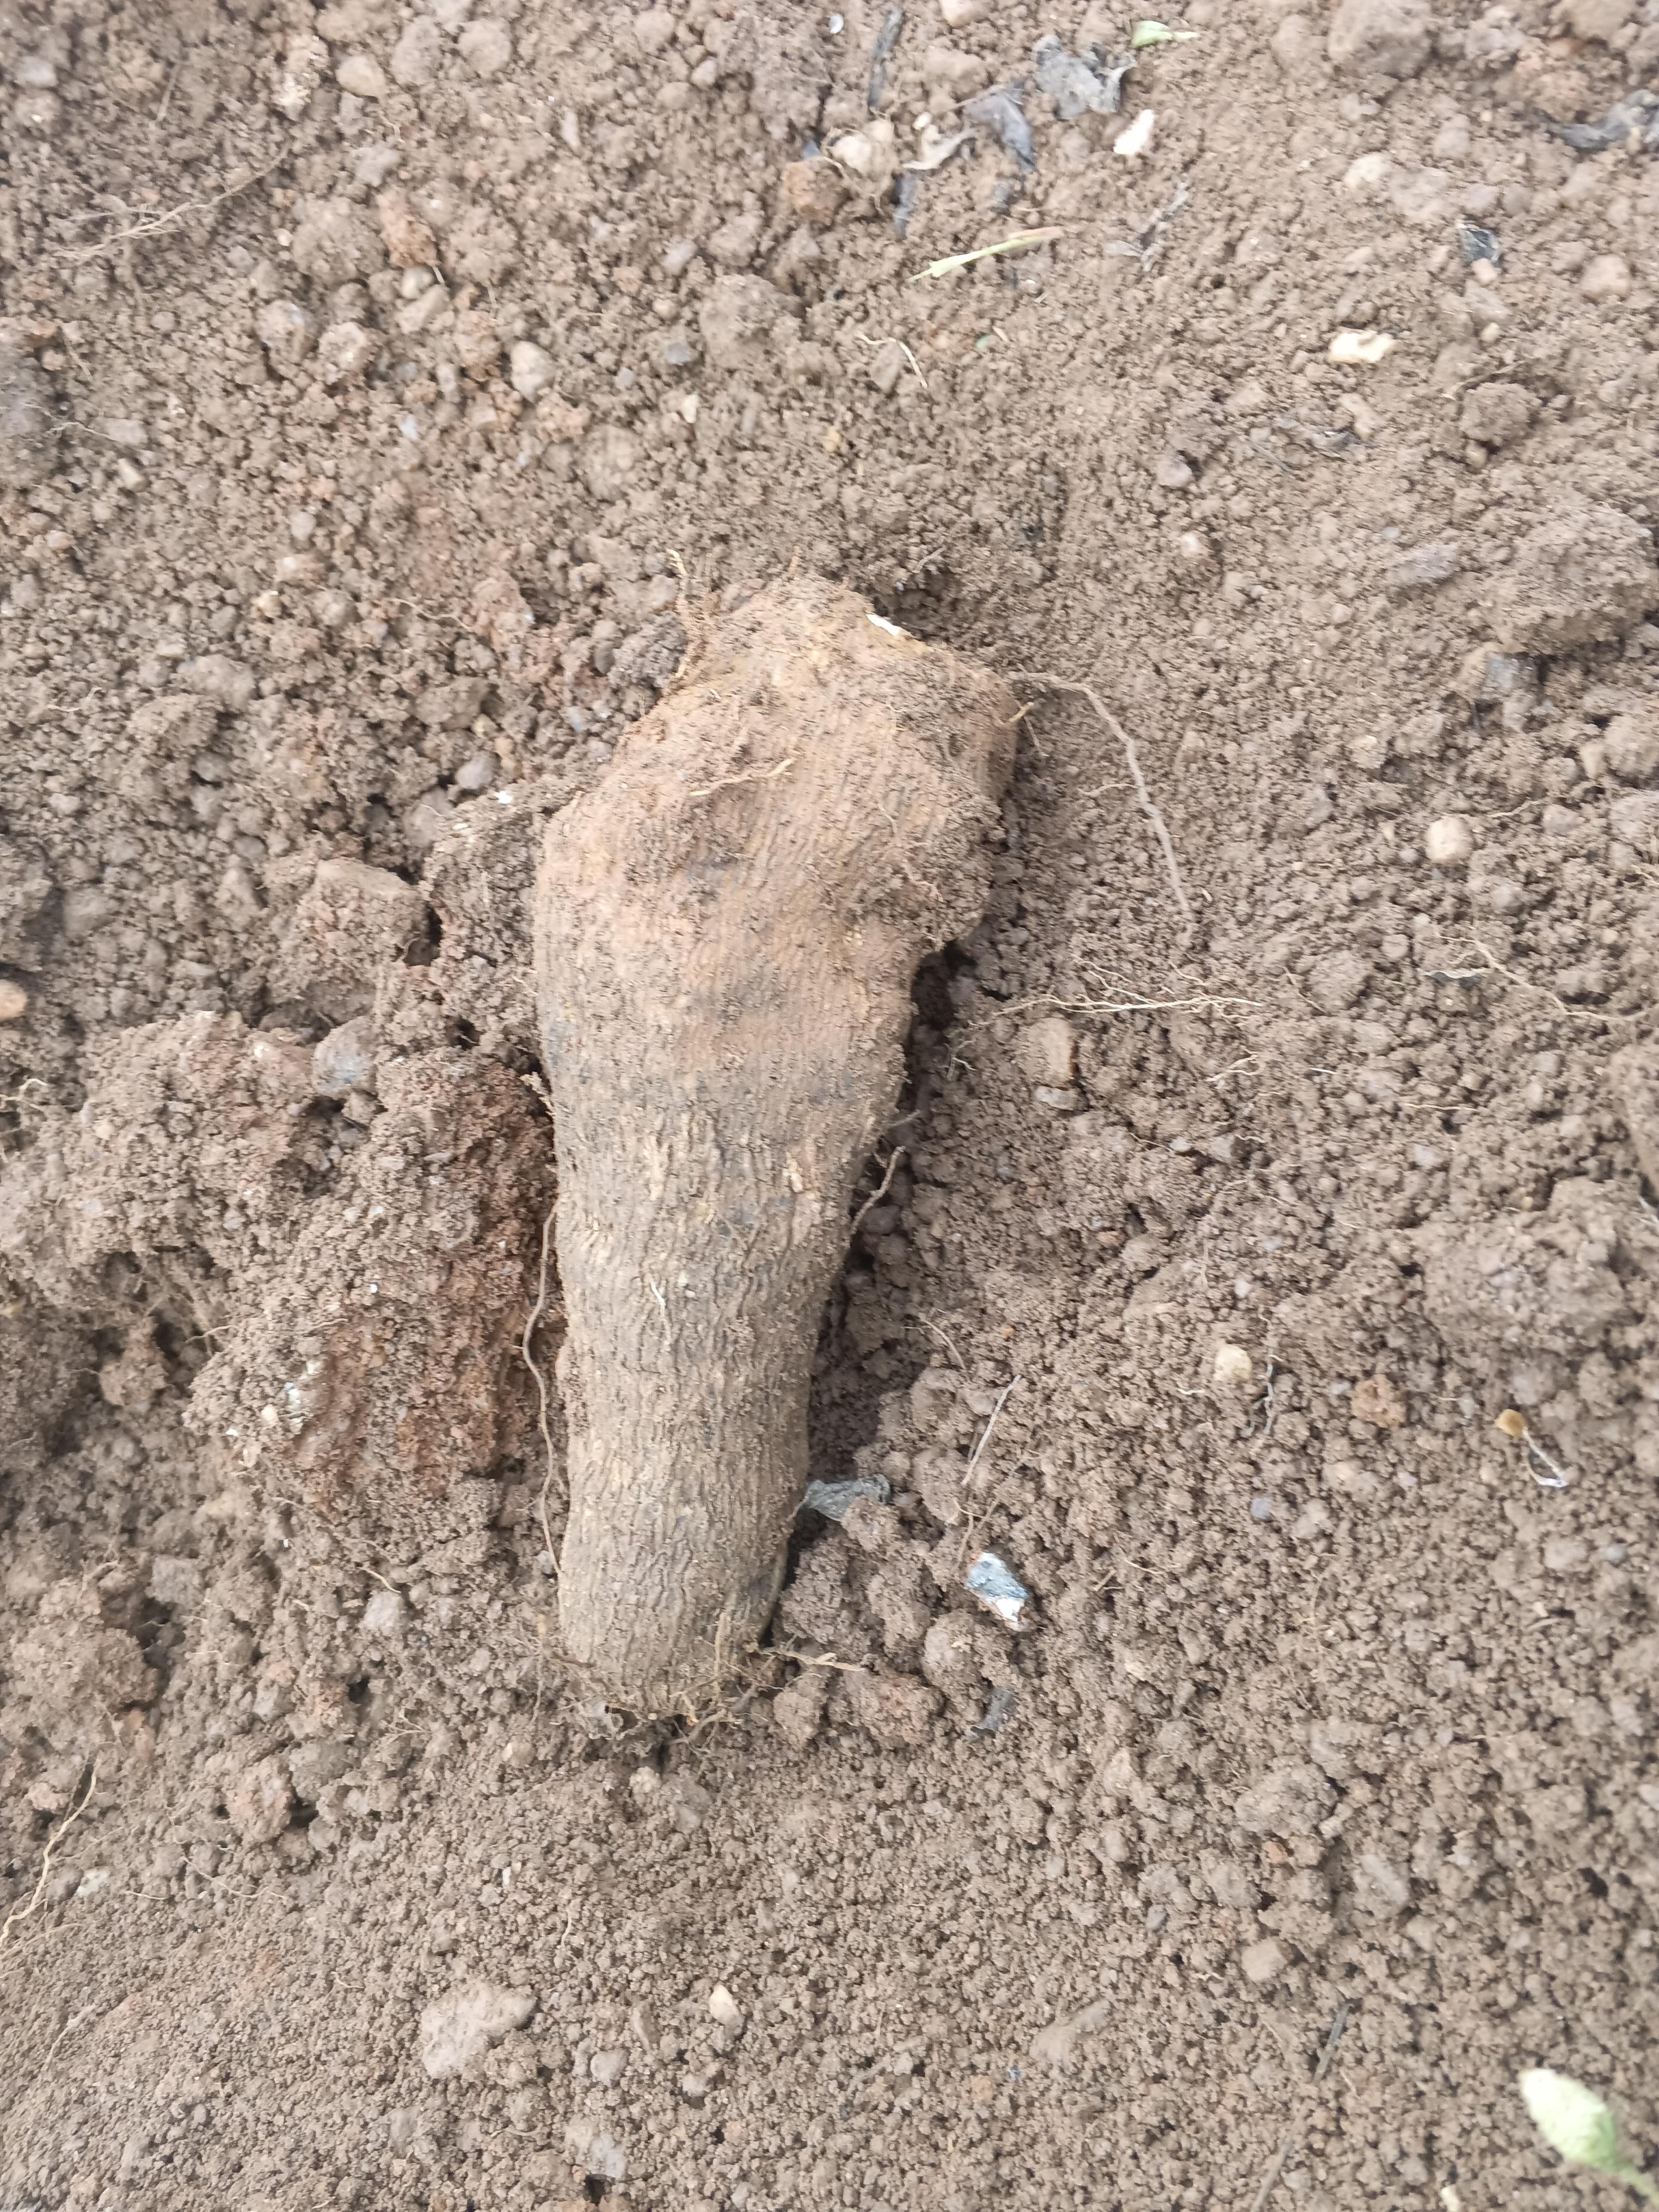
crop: yam
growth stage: harvest
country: Nigeria
